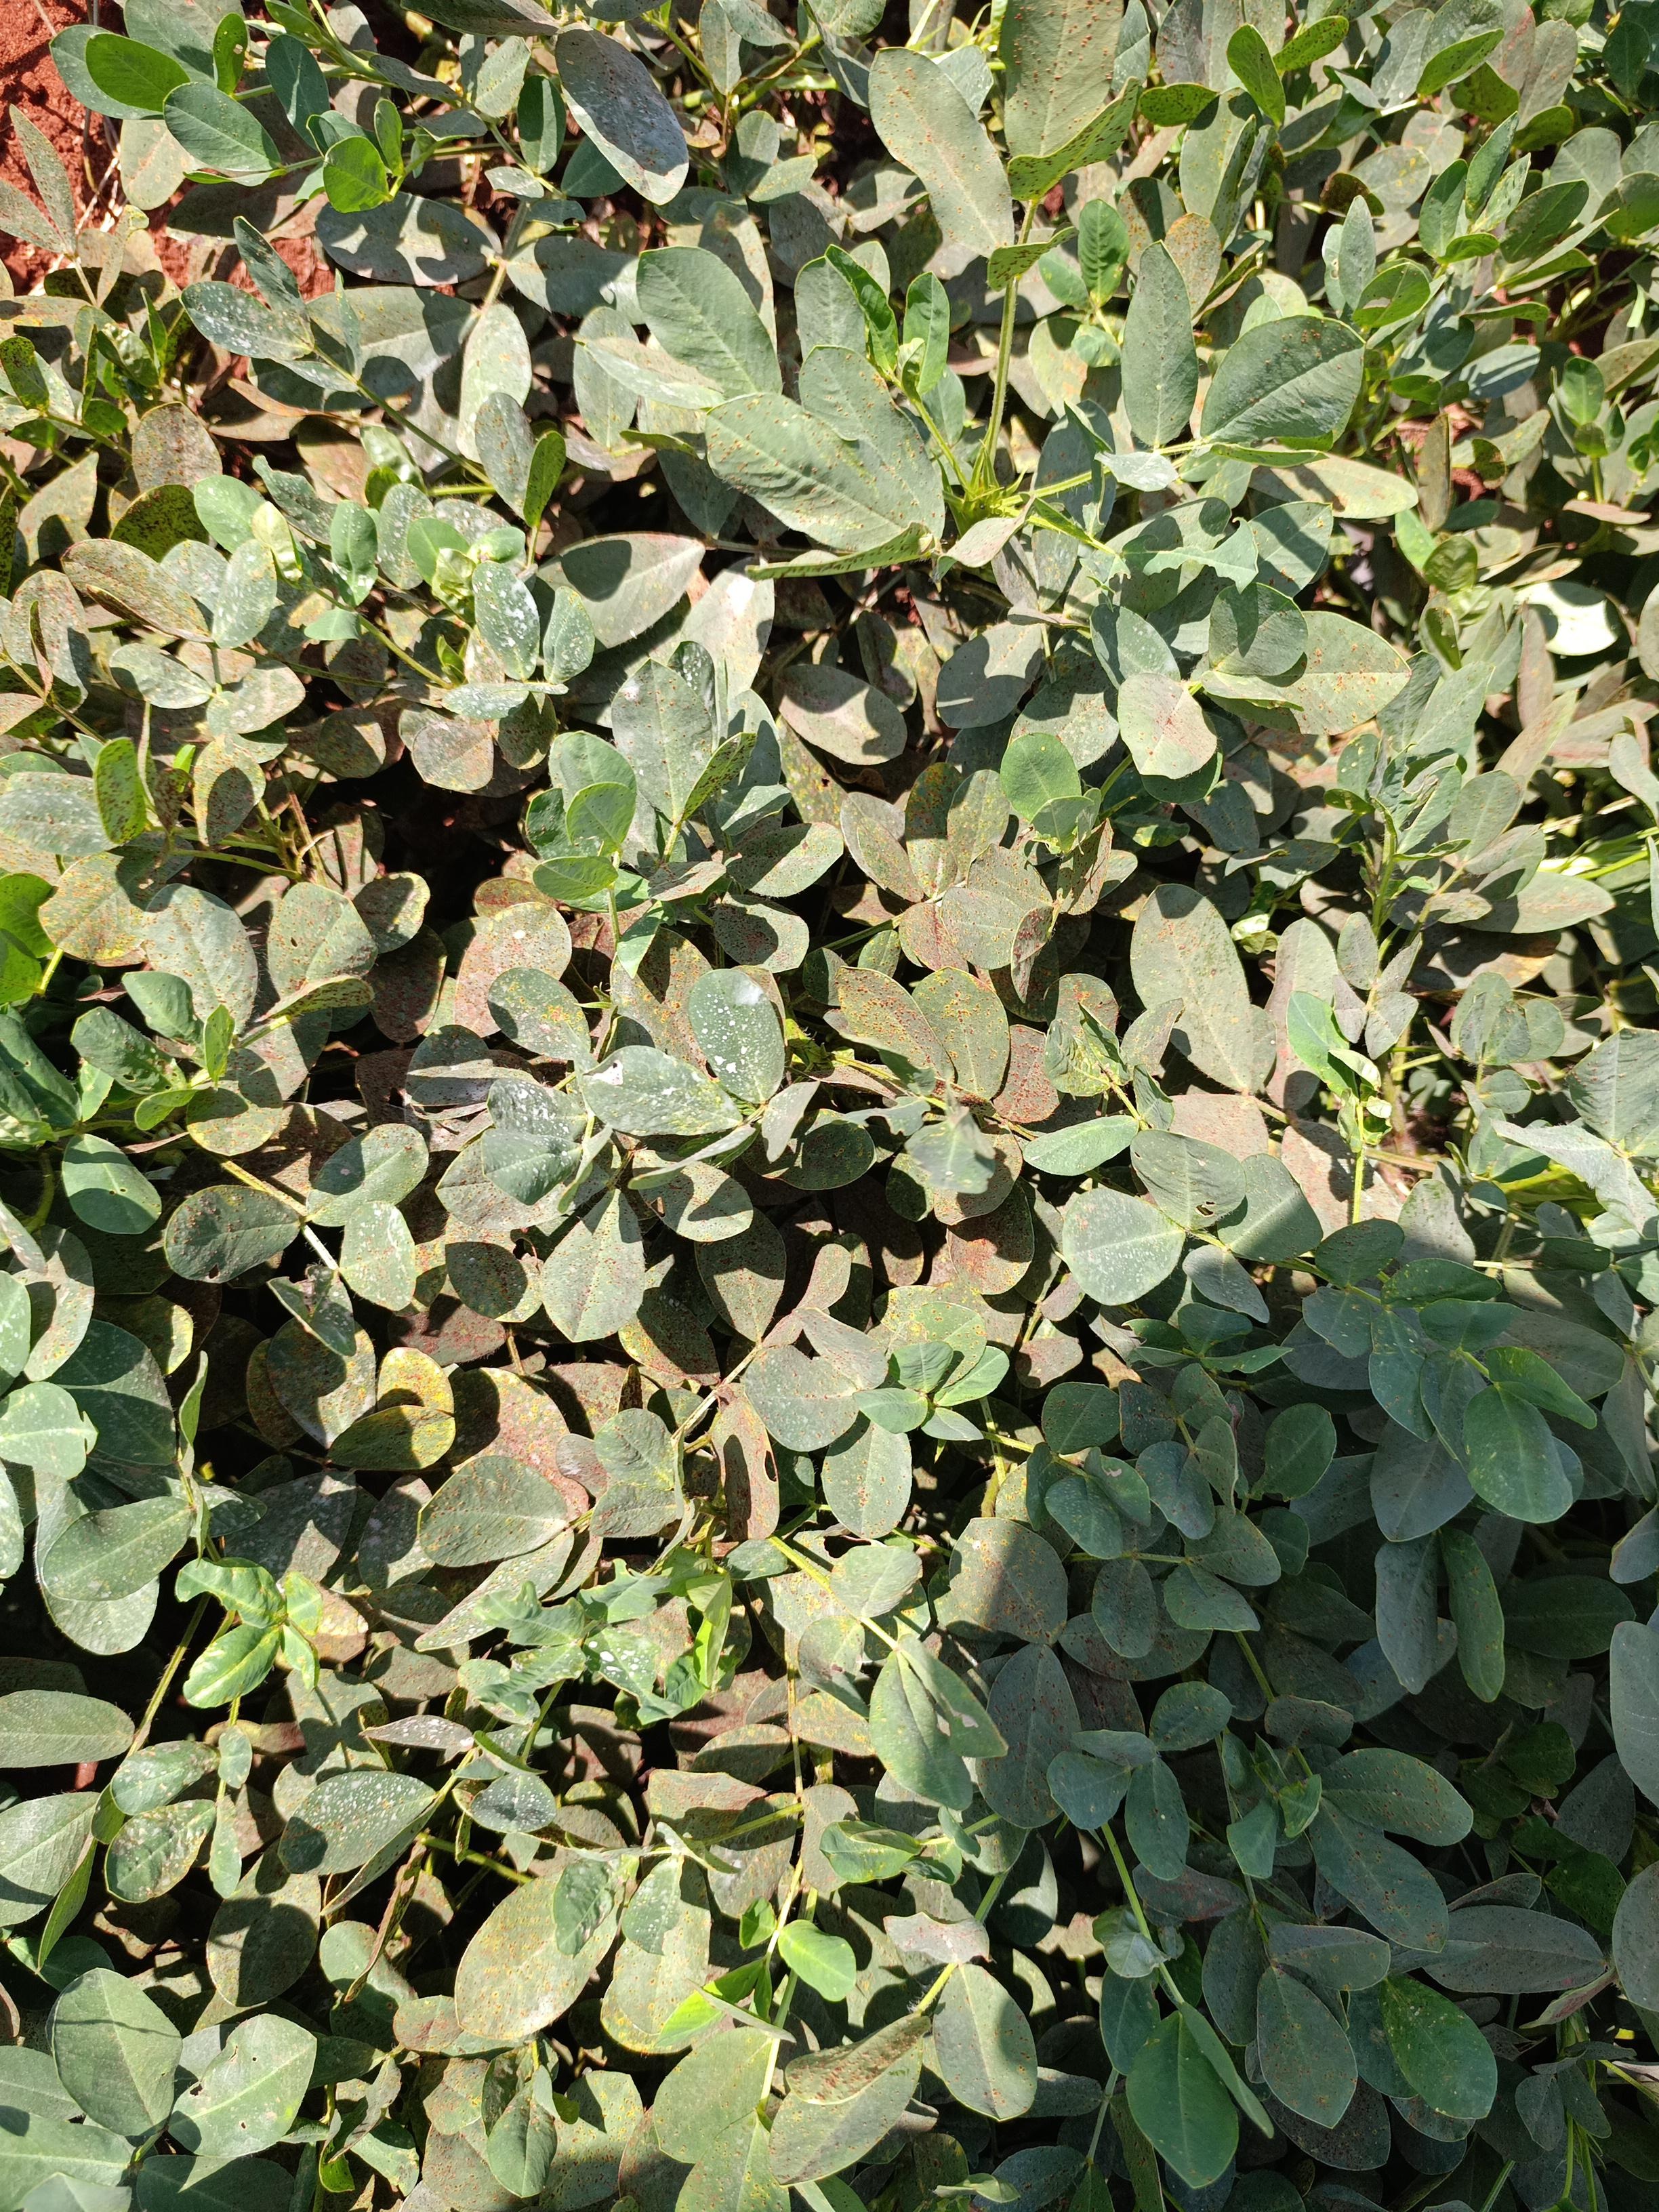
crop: groundnut
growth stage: pegging
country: Kenya
